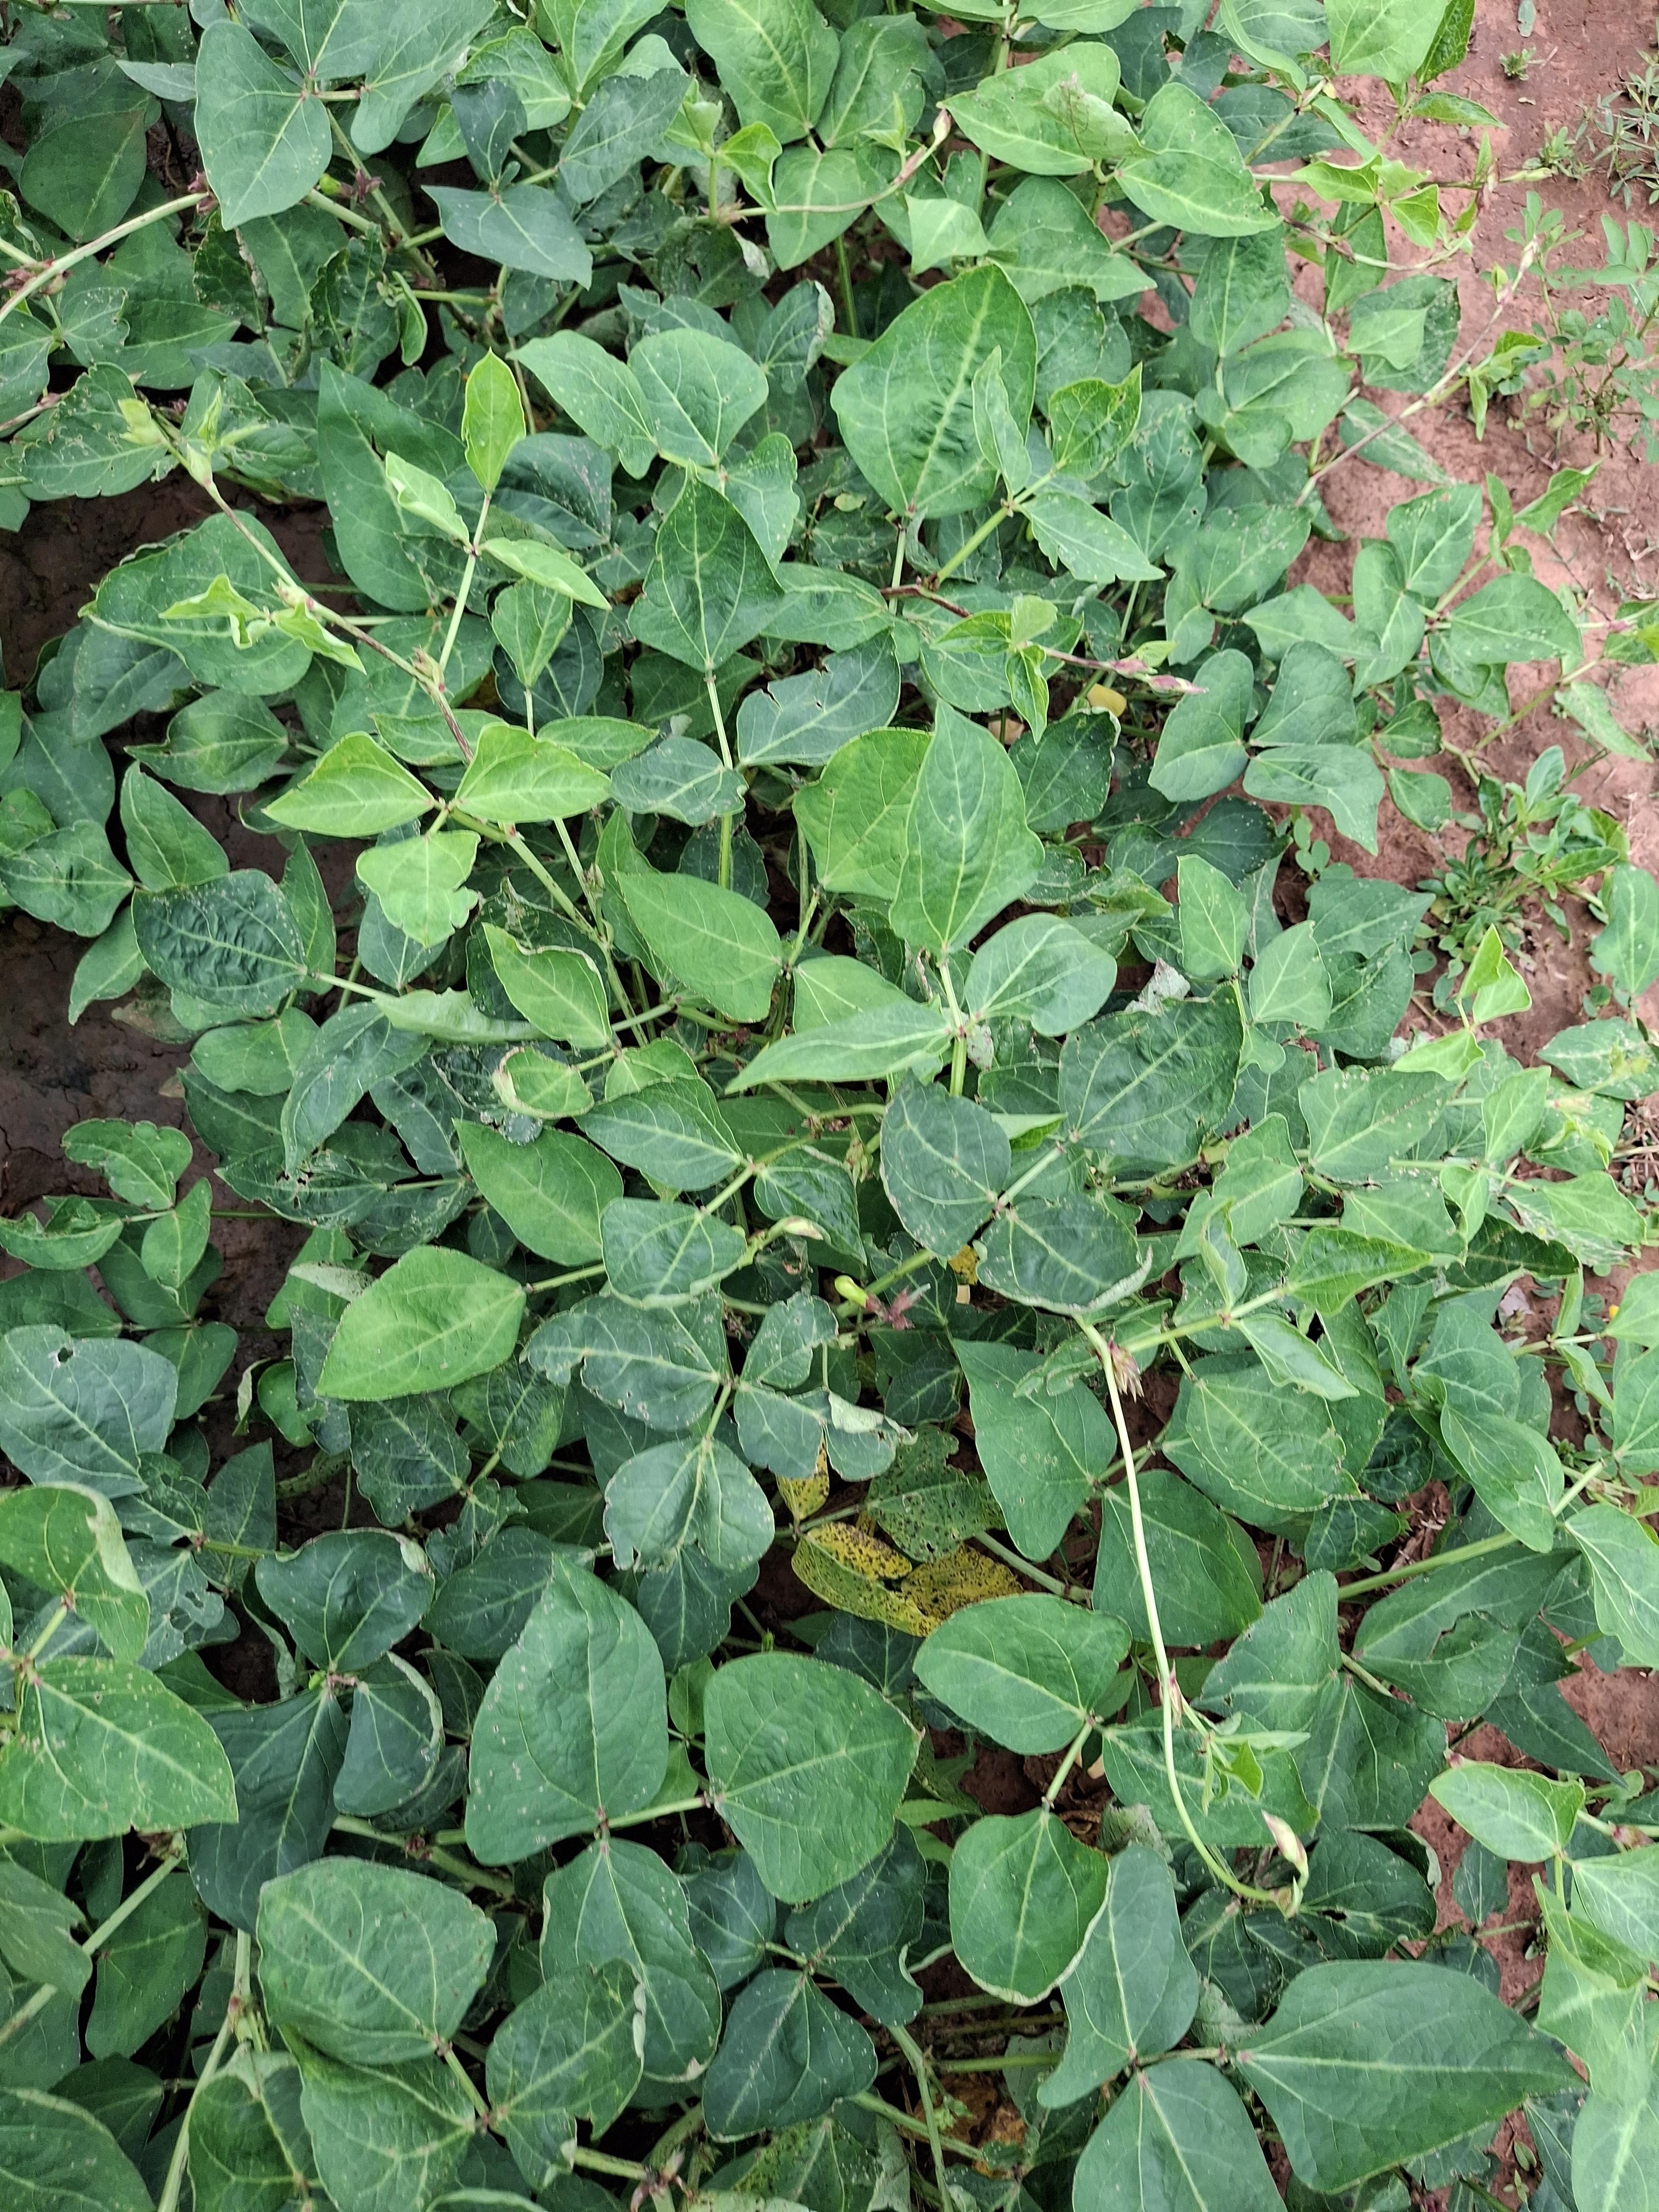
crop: cowpea
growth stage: flowering
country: Nigeria
